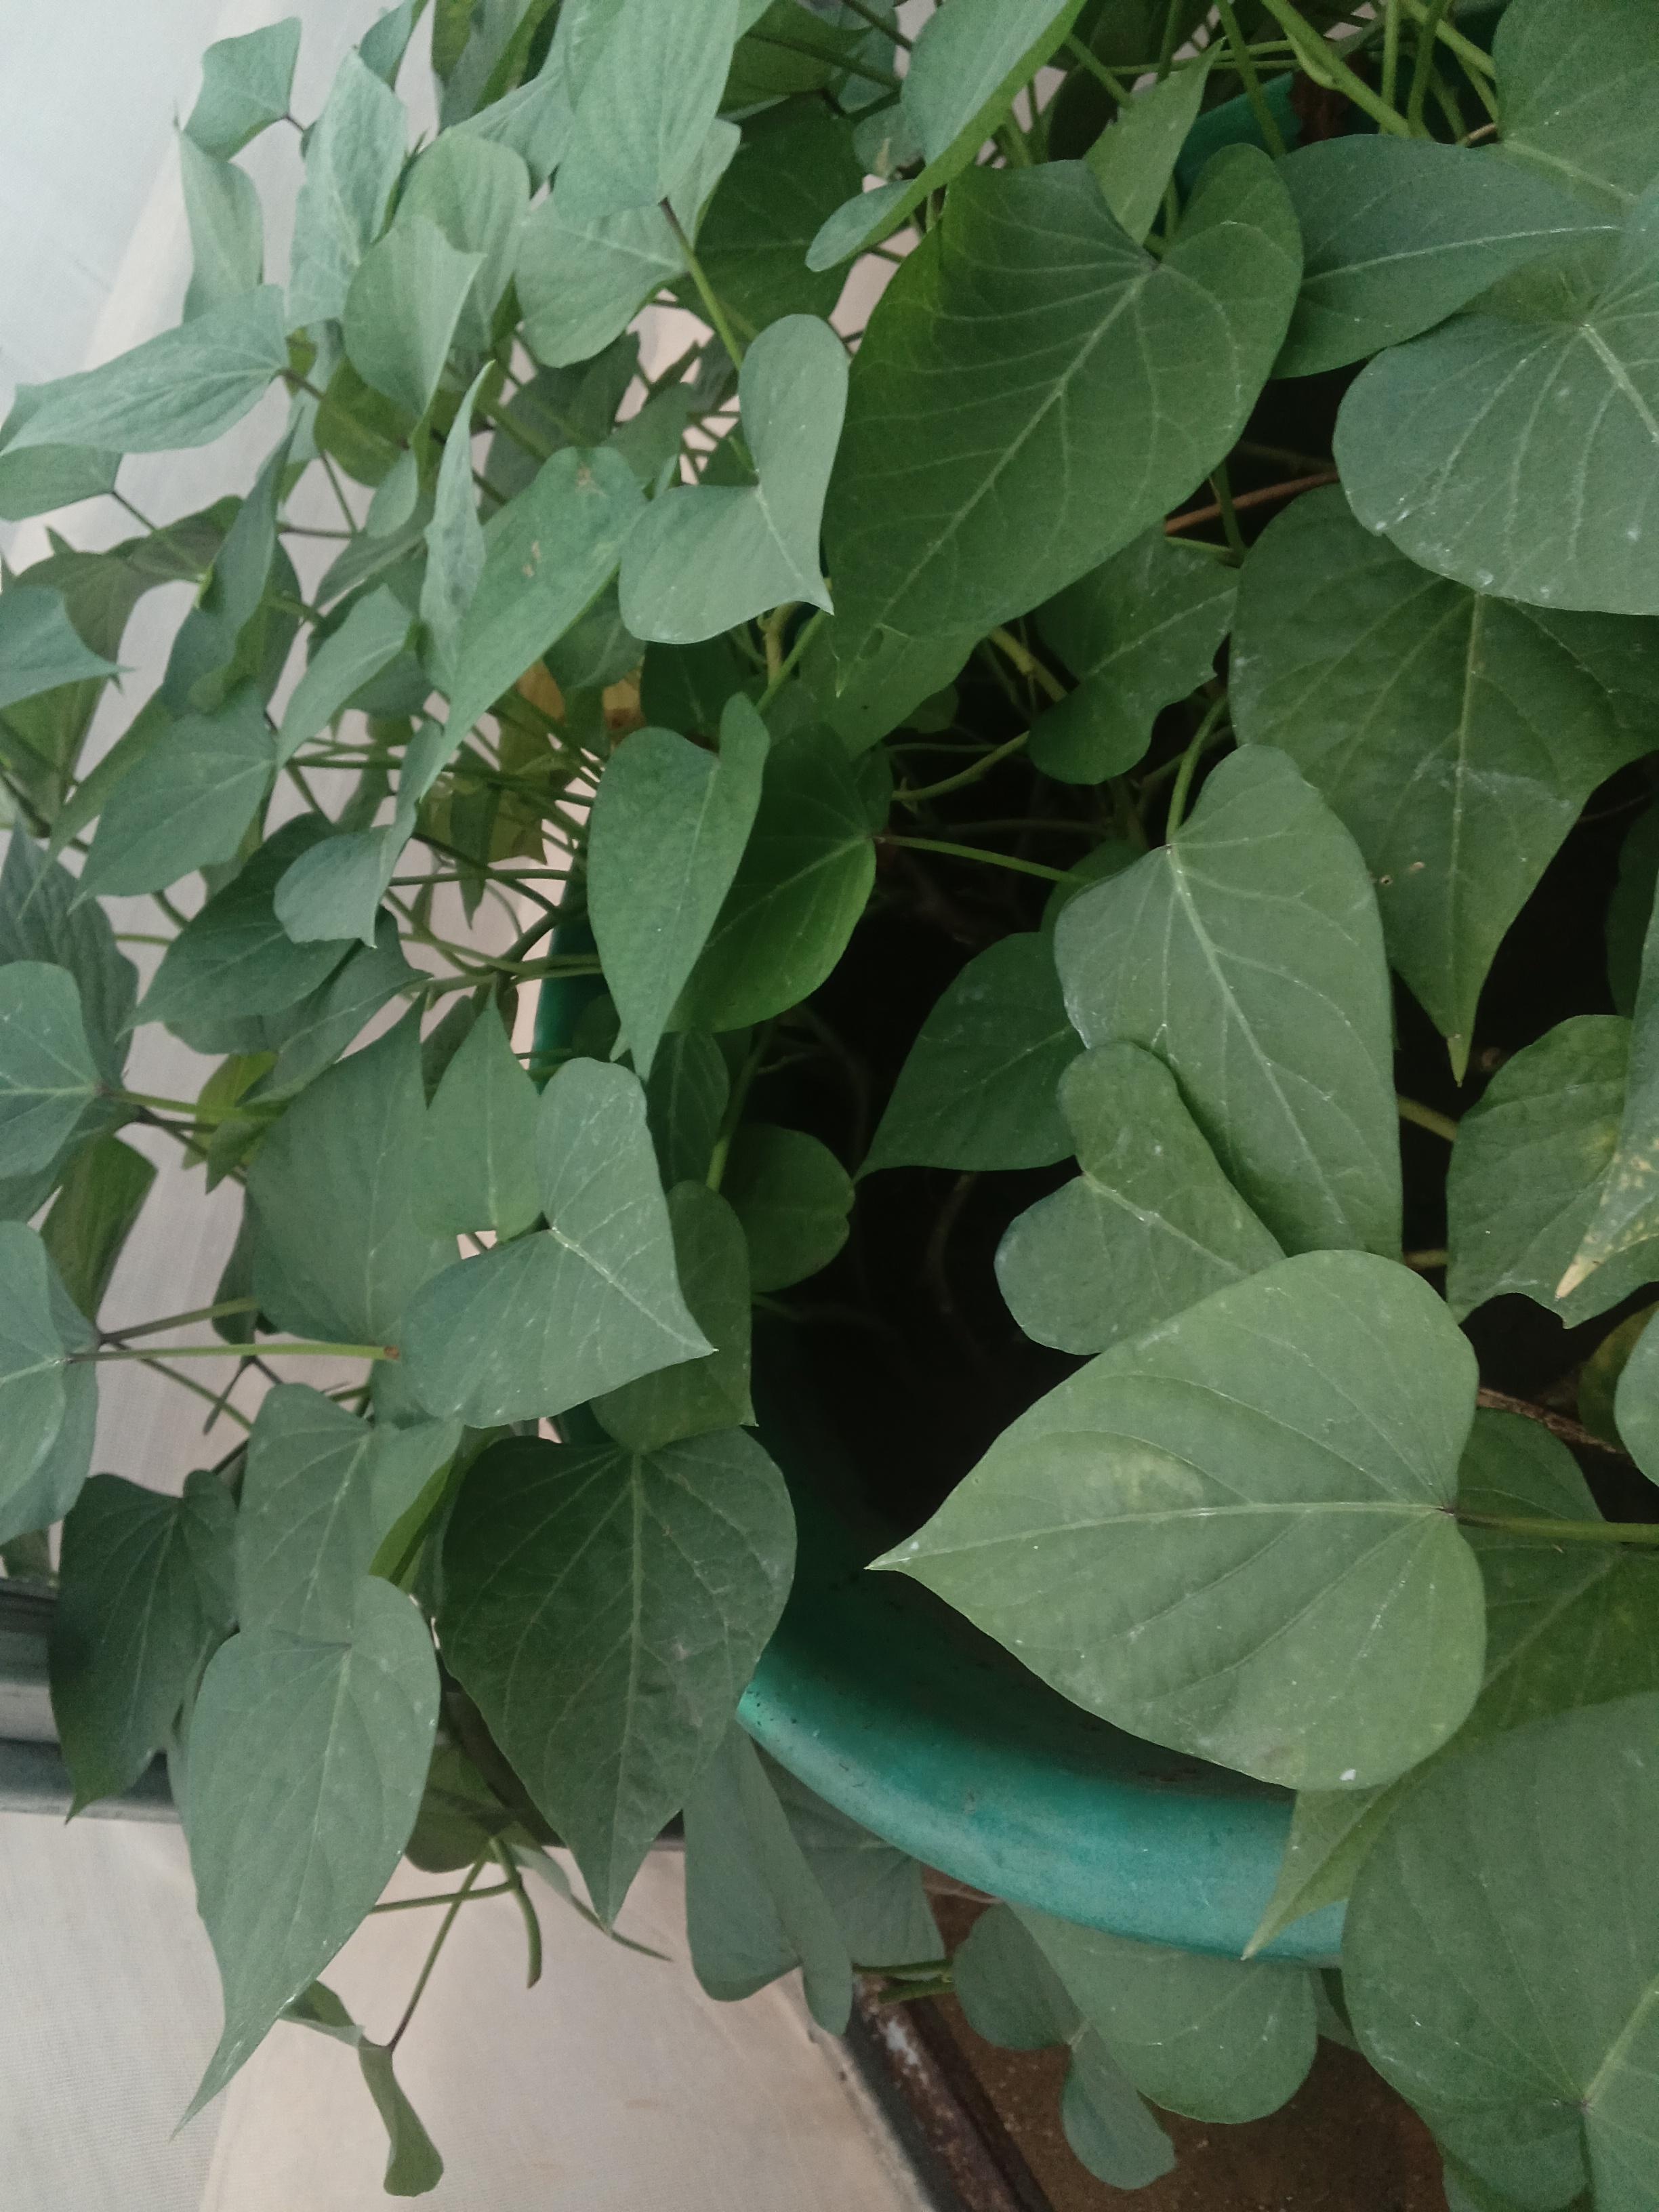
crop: sweet potato
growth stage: vegetative
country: Kenya
